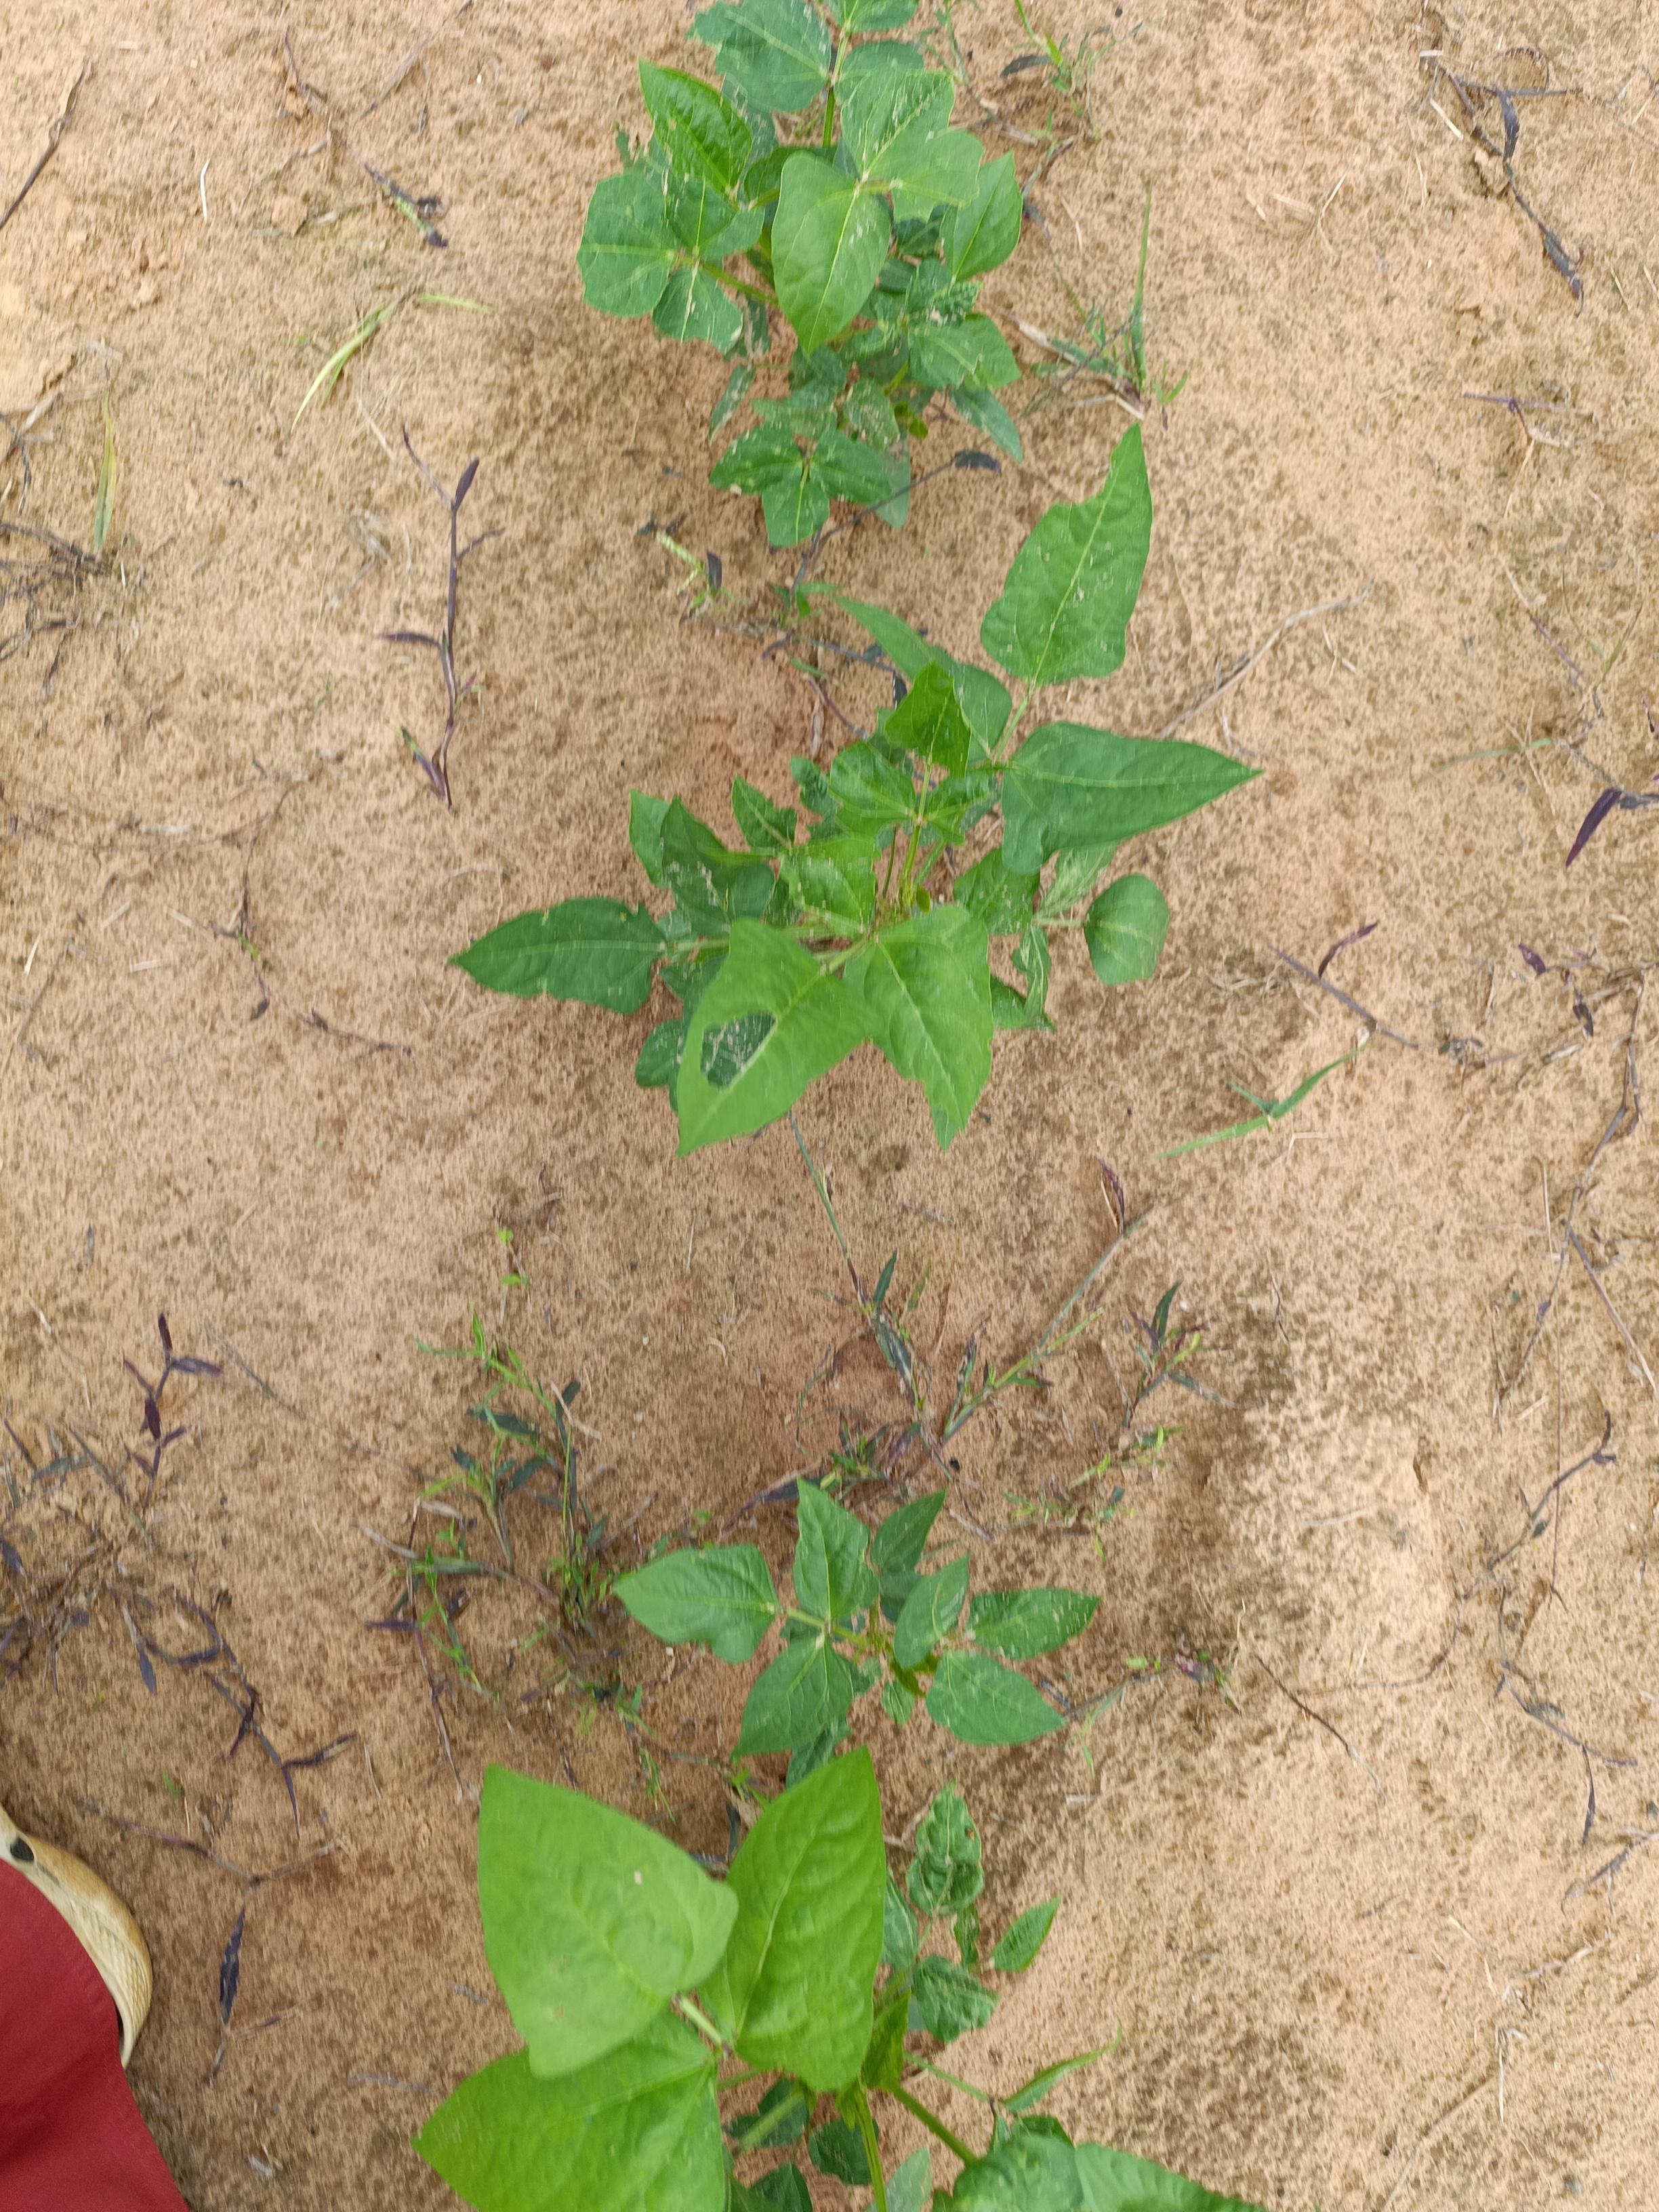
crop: cowpea
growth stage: emergence
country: Nigeria
